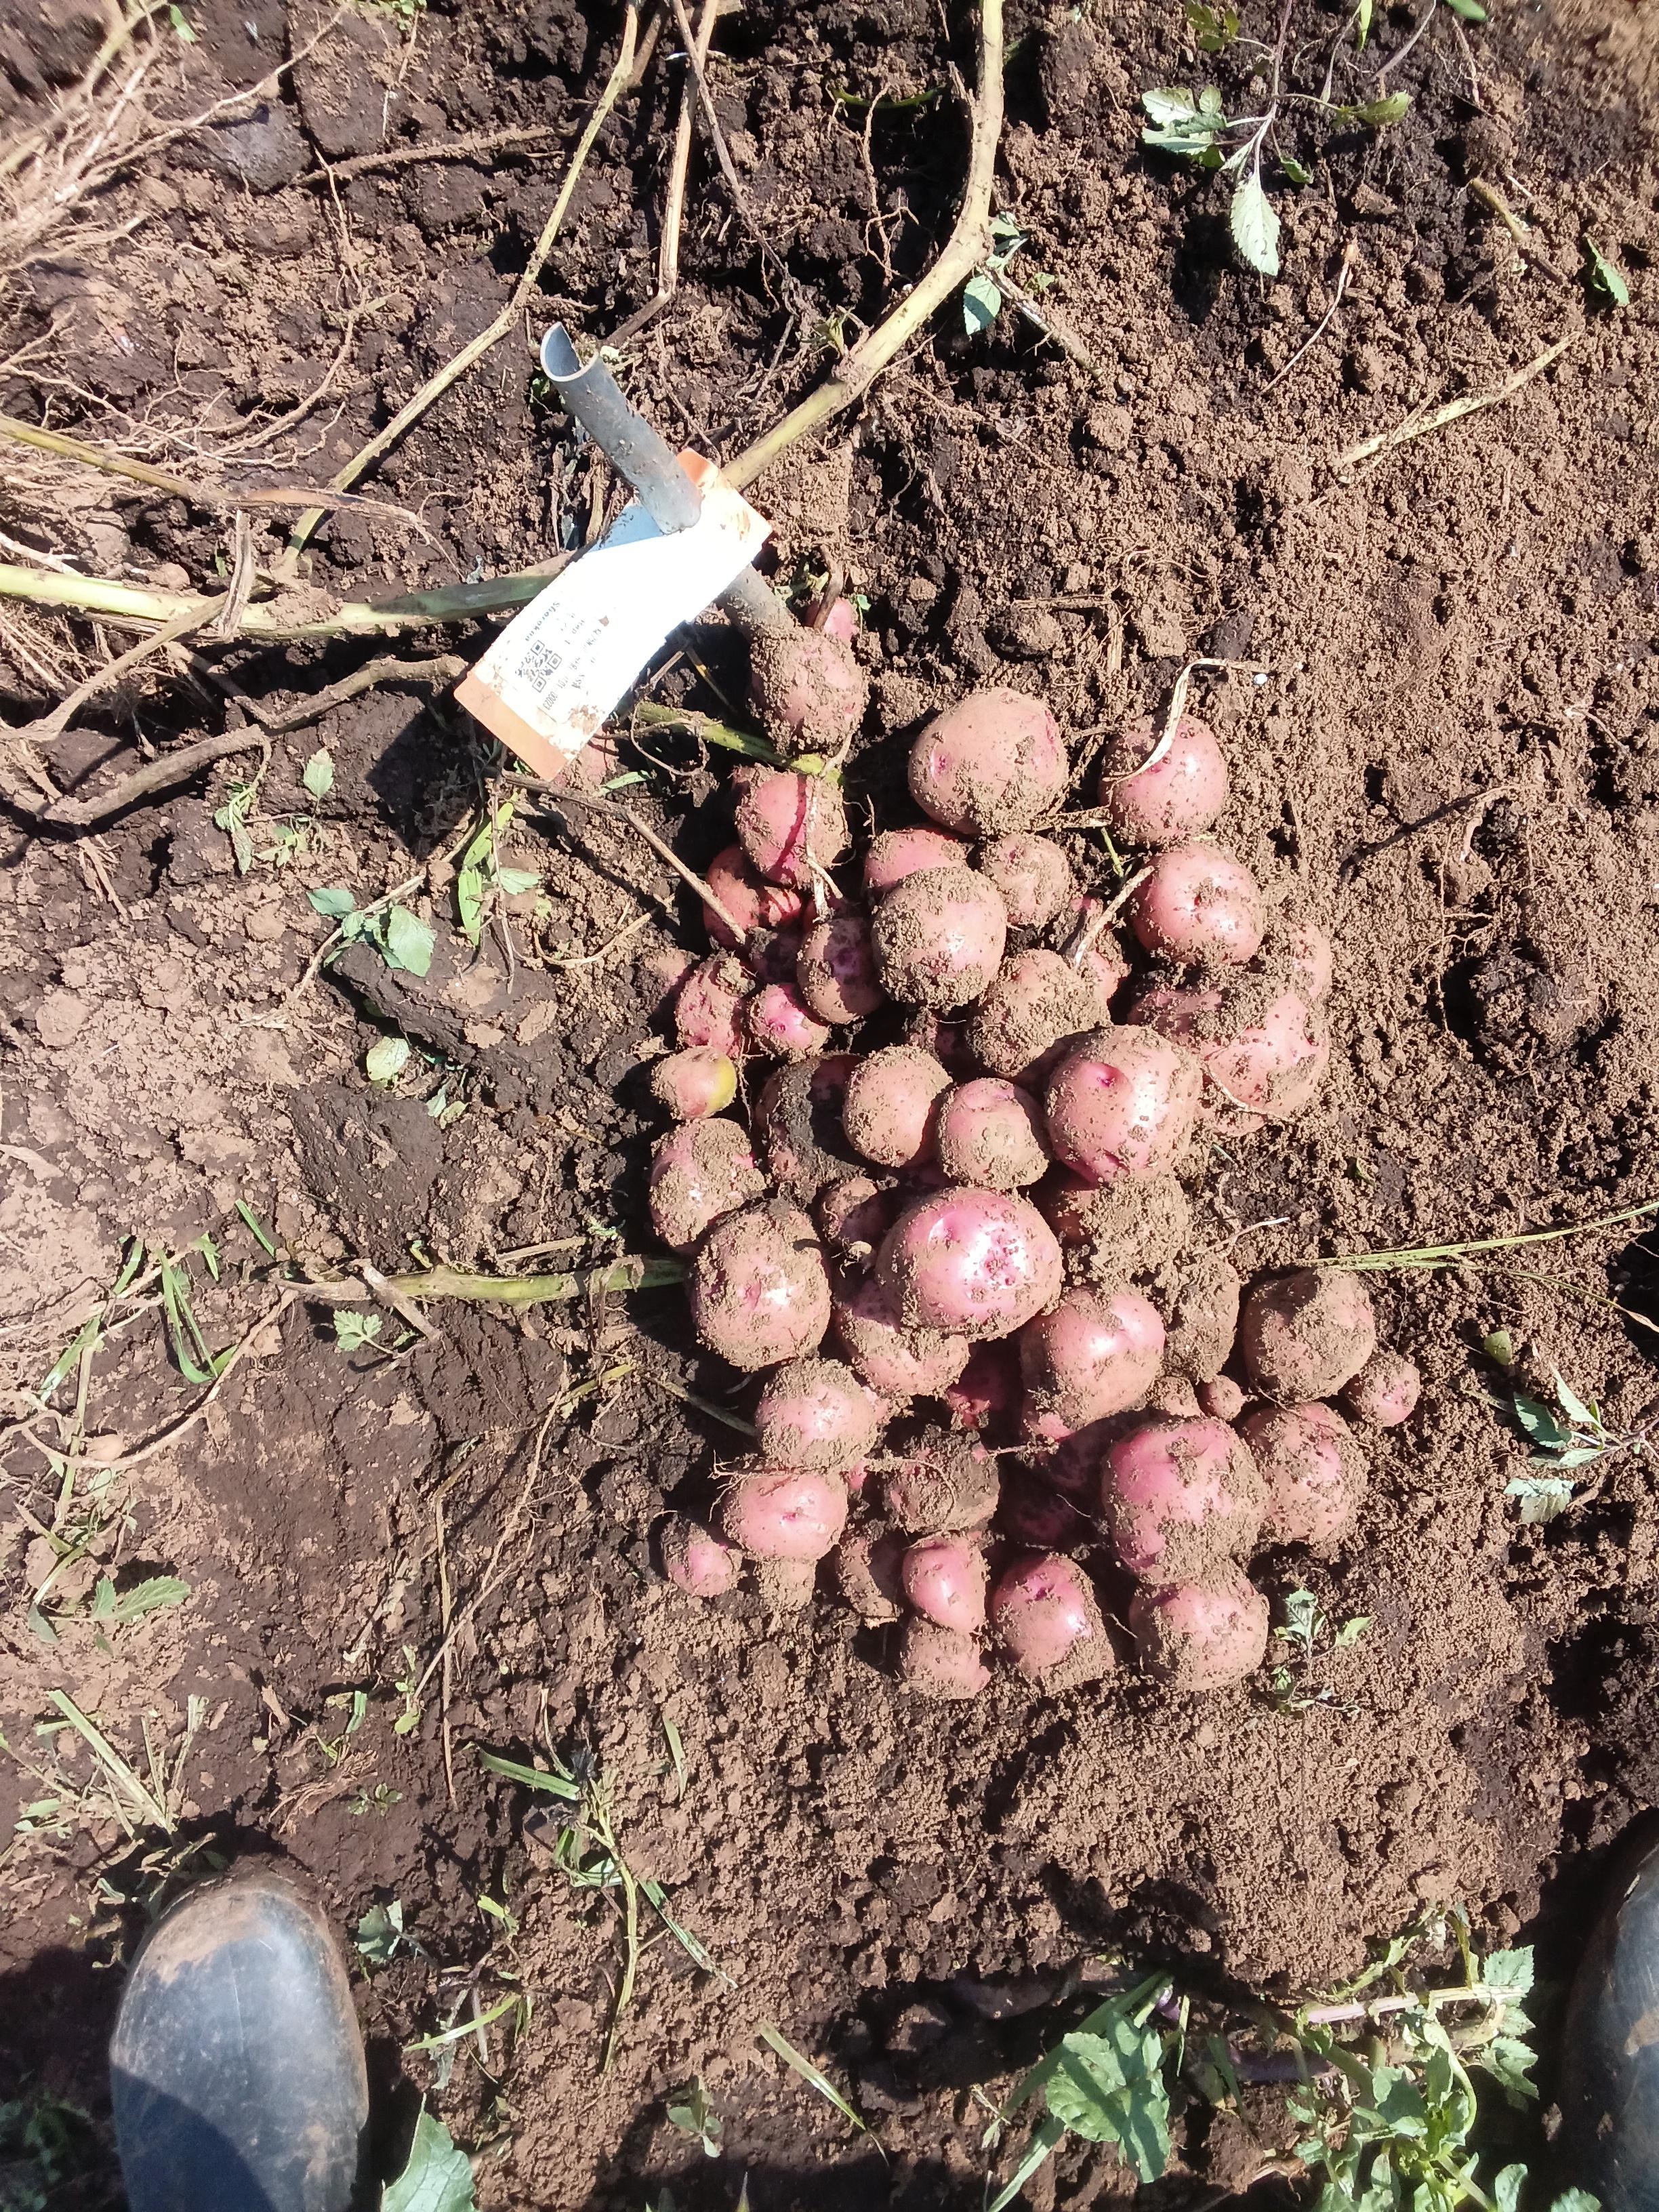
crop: potato
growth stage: harvest
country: Kenya
